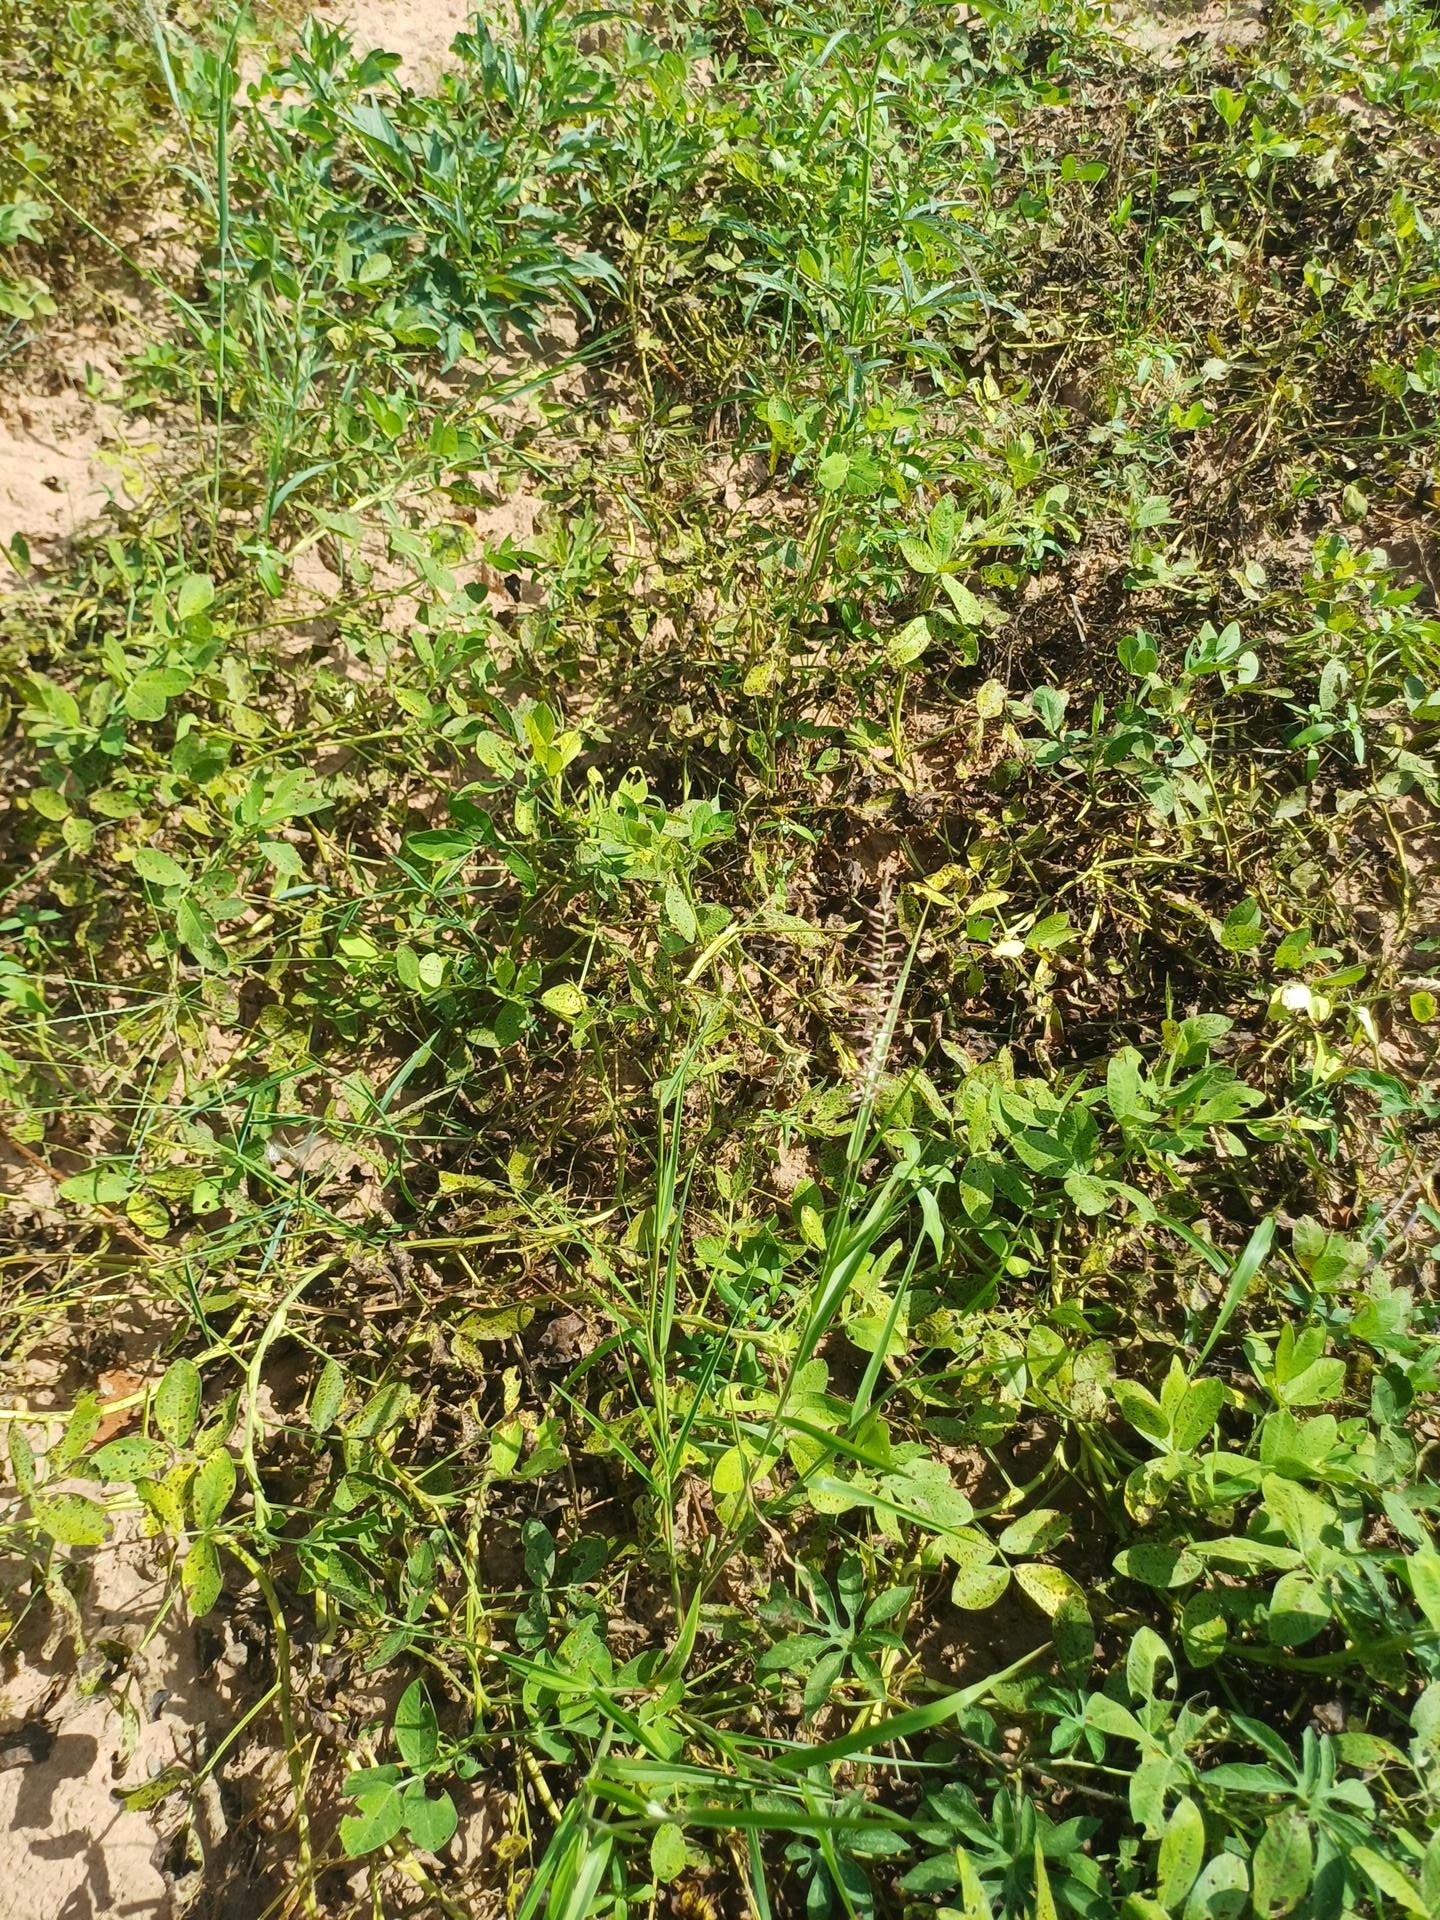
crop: groundnut
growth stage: flowering
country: Senegal
